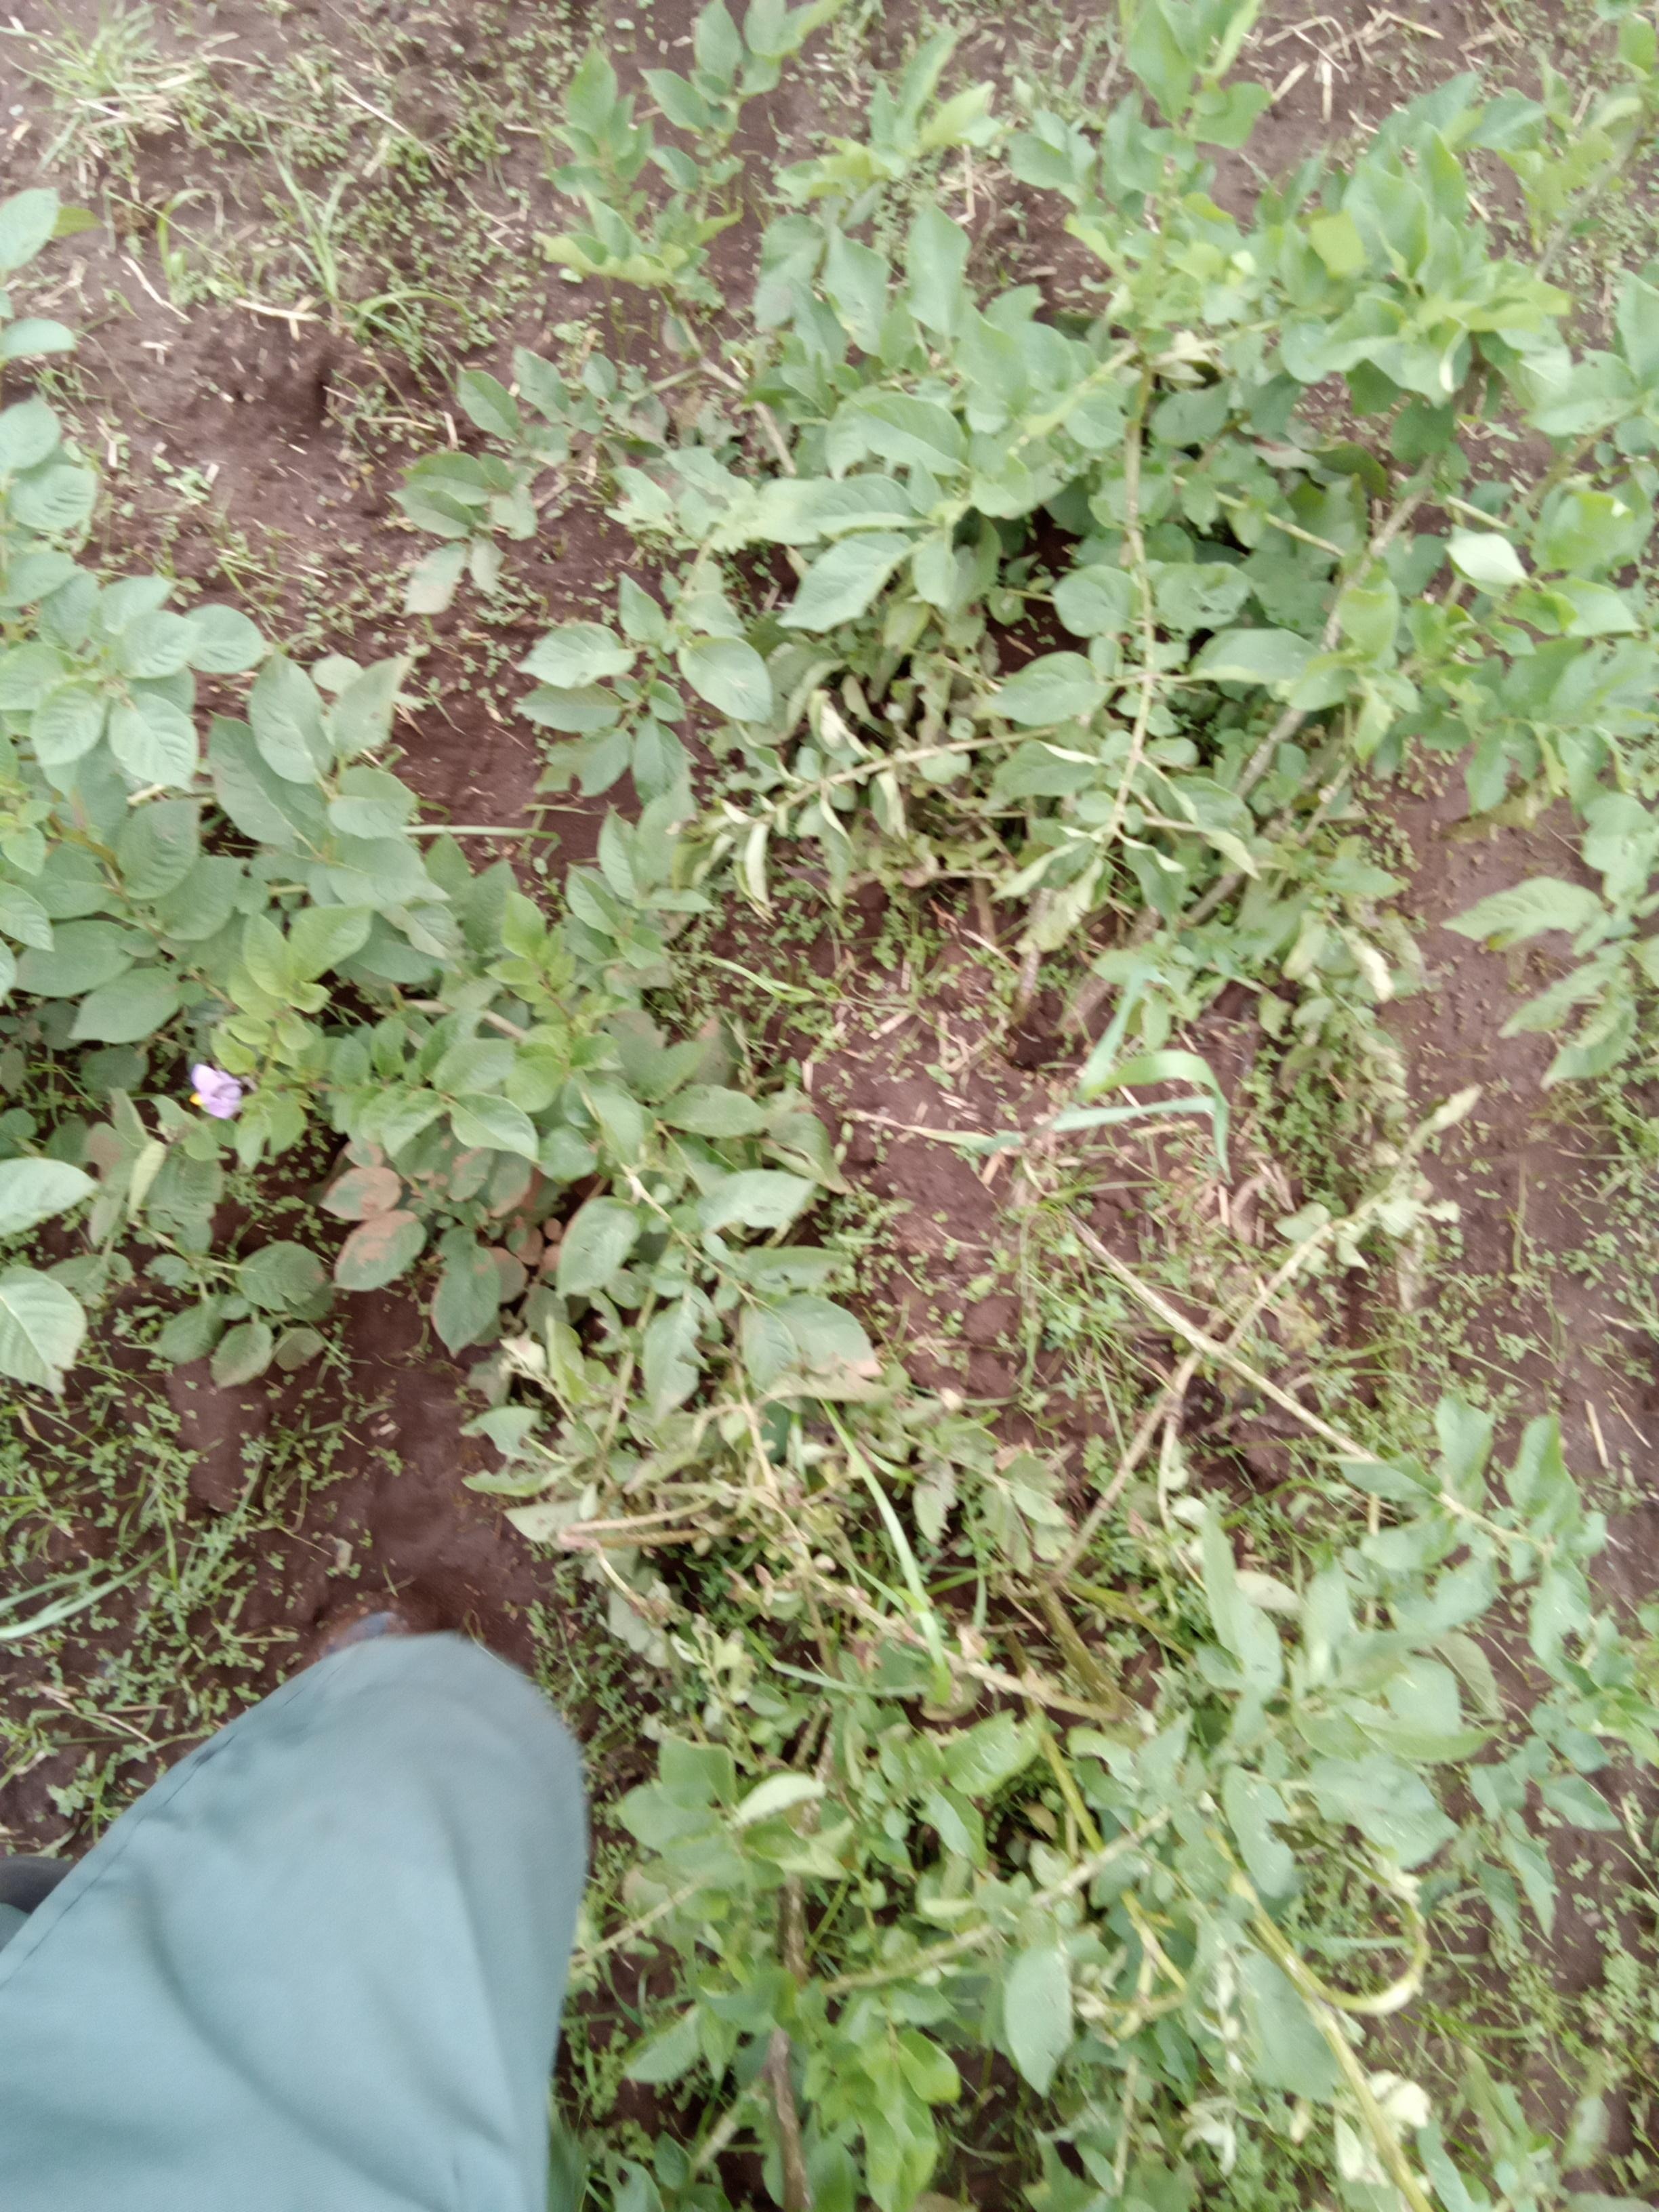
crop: potato
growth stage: flowering
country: Kenya
